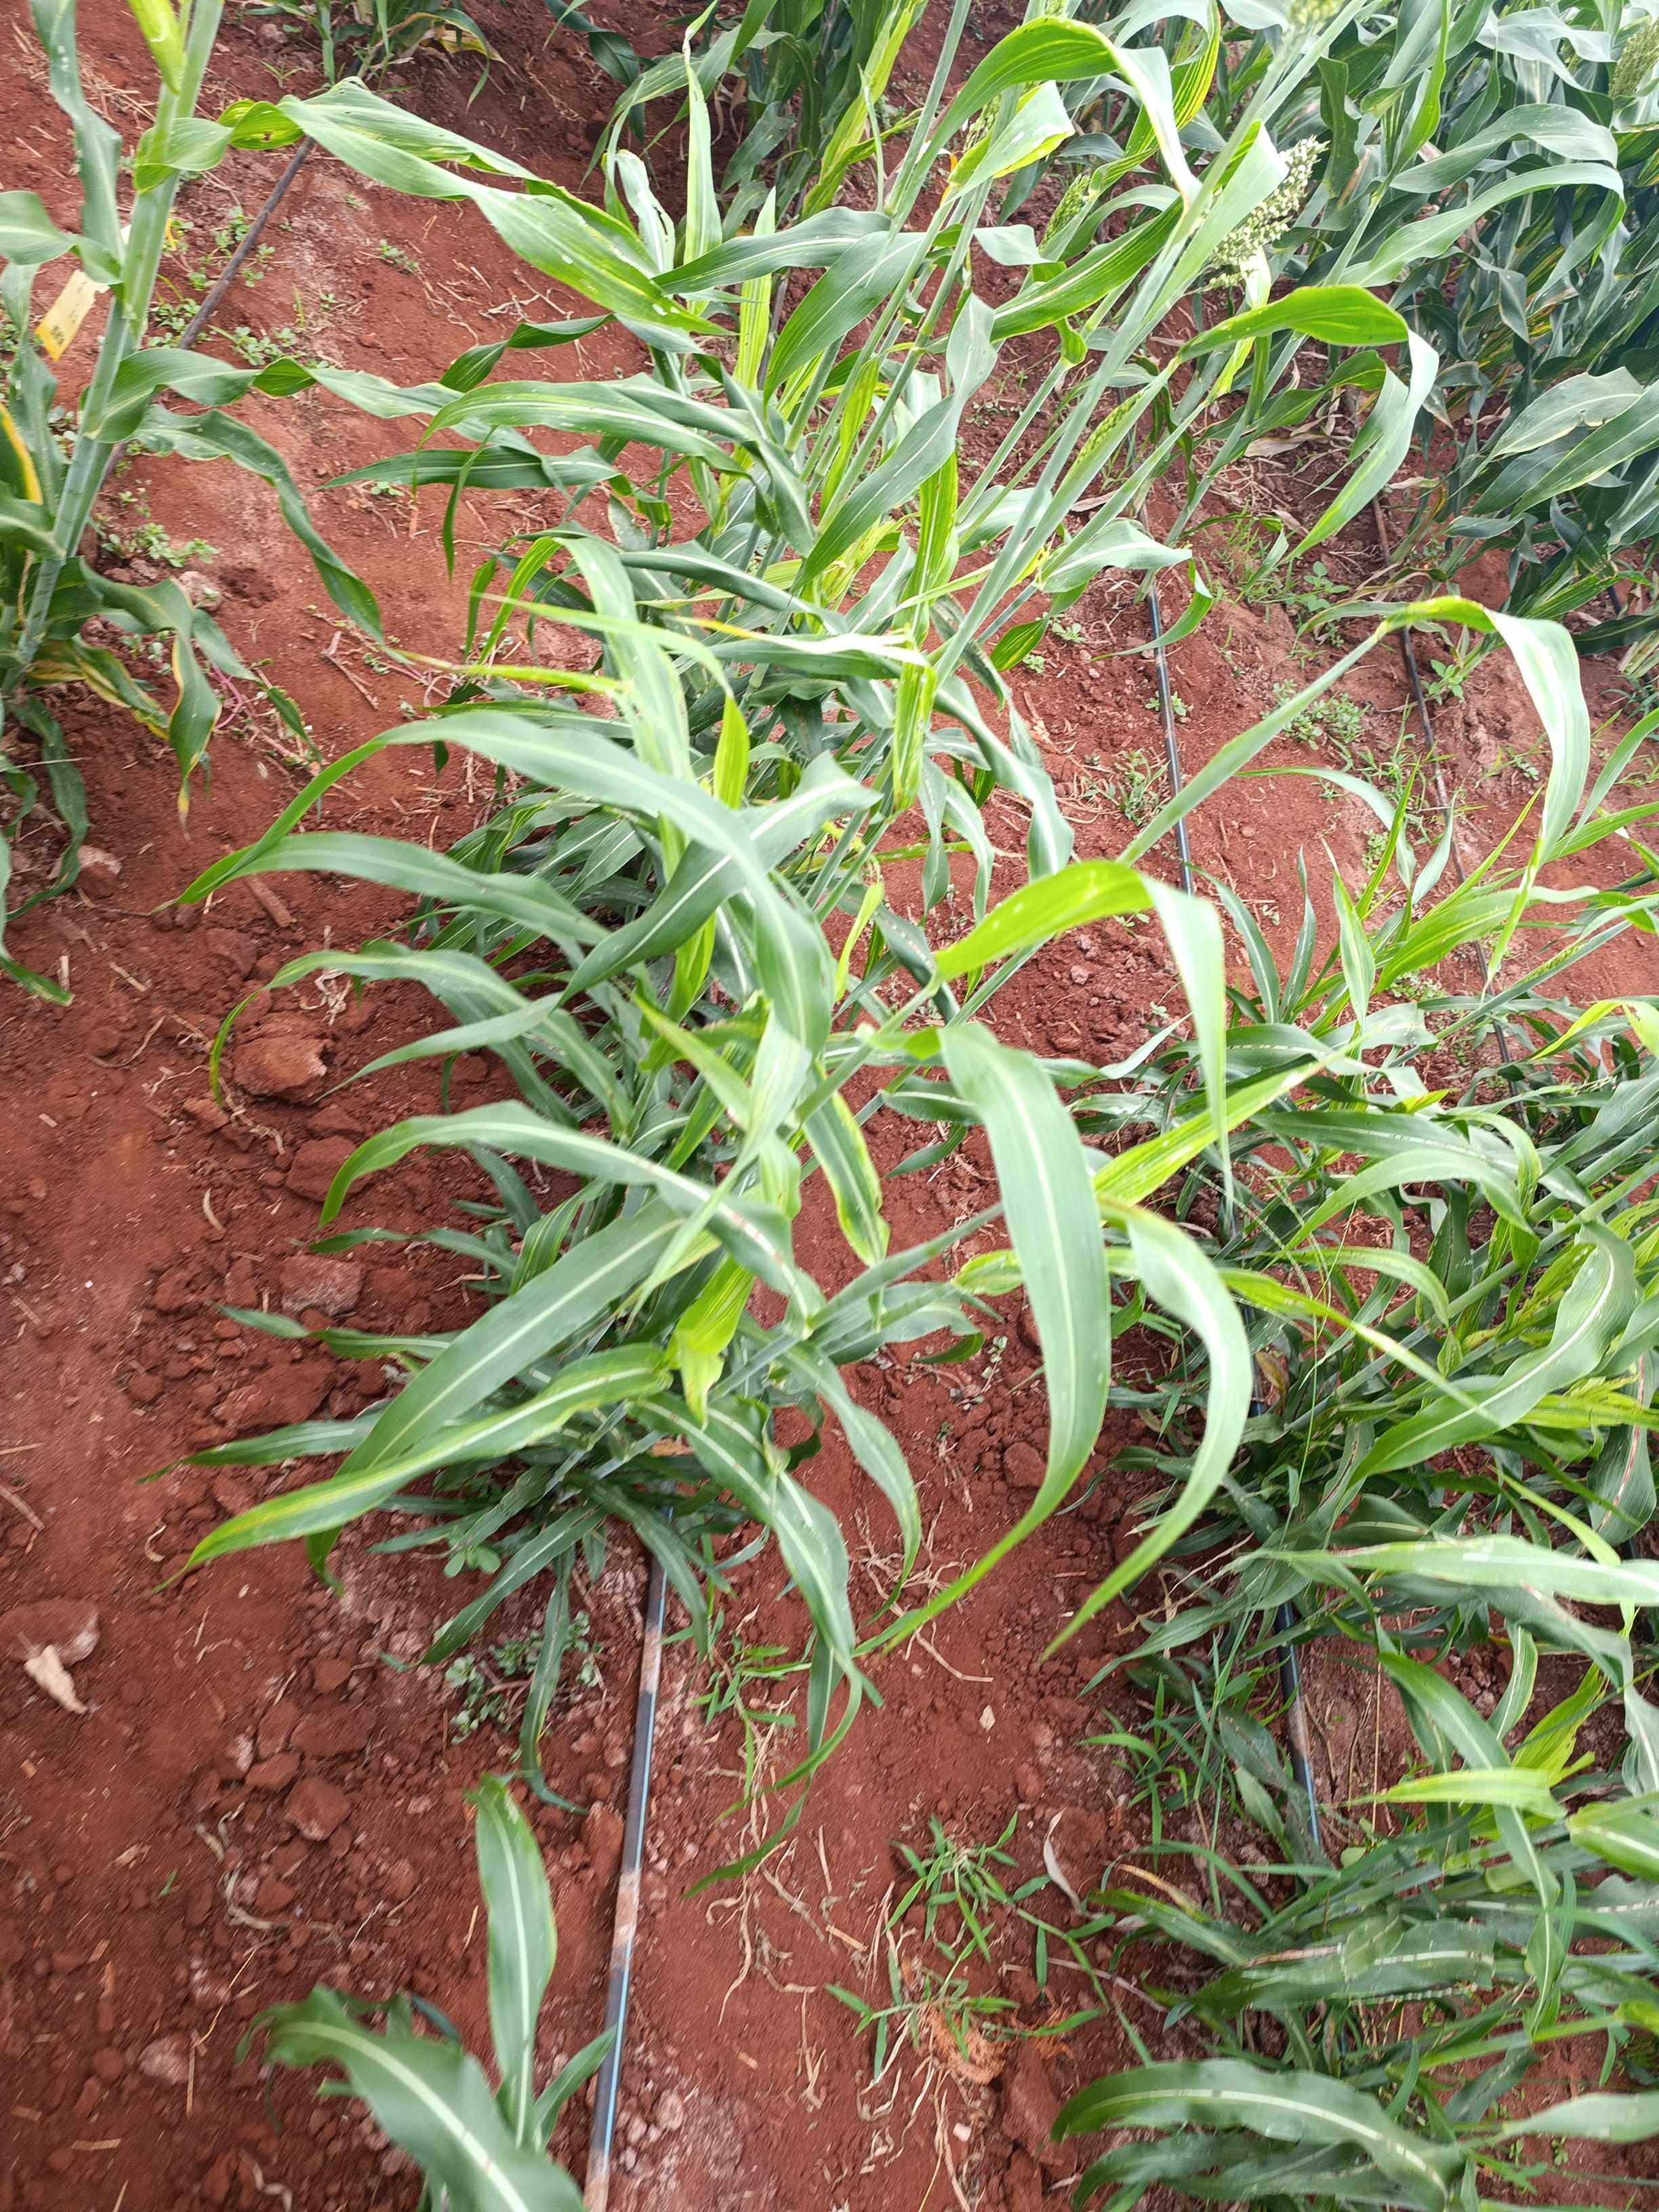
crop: sorghum
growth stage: flowering
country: Kenya
